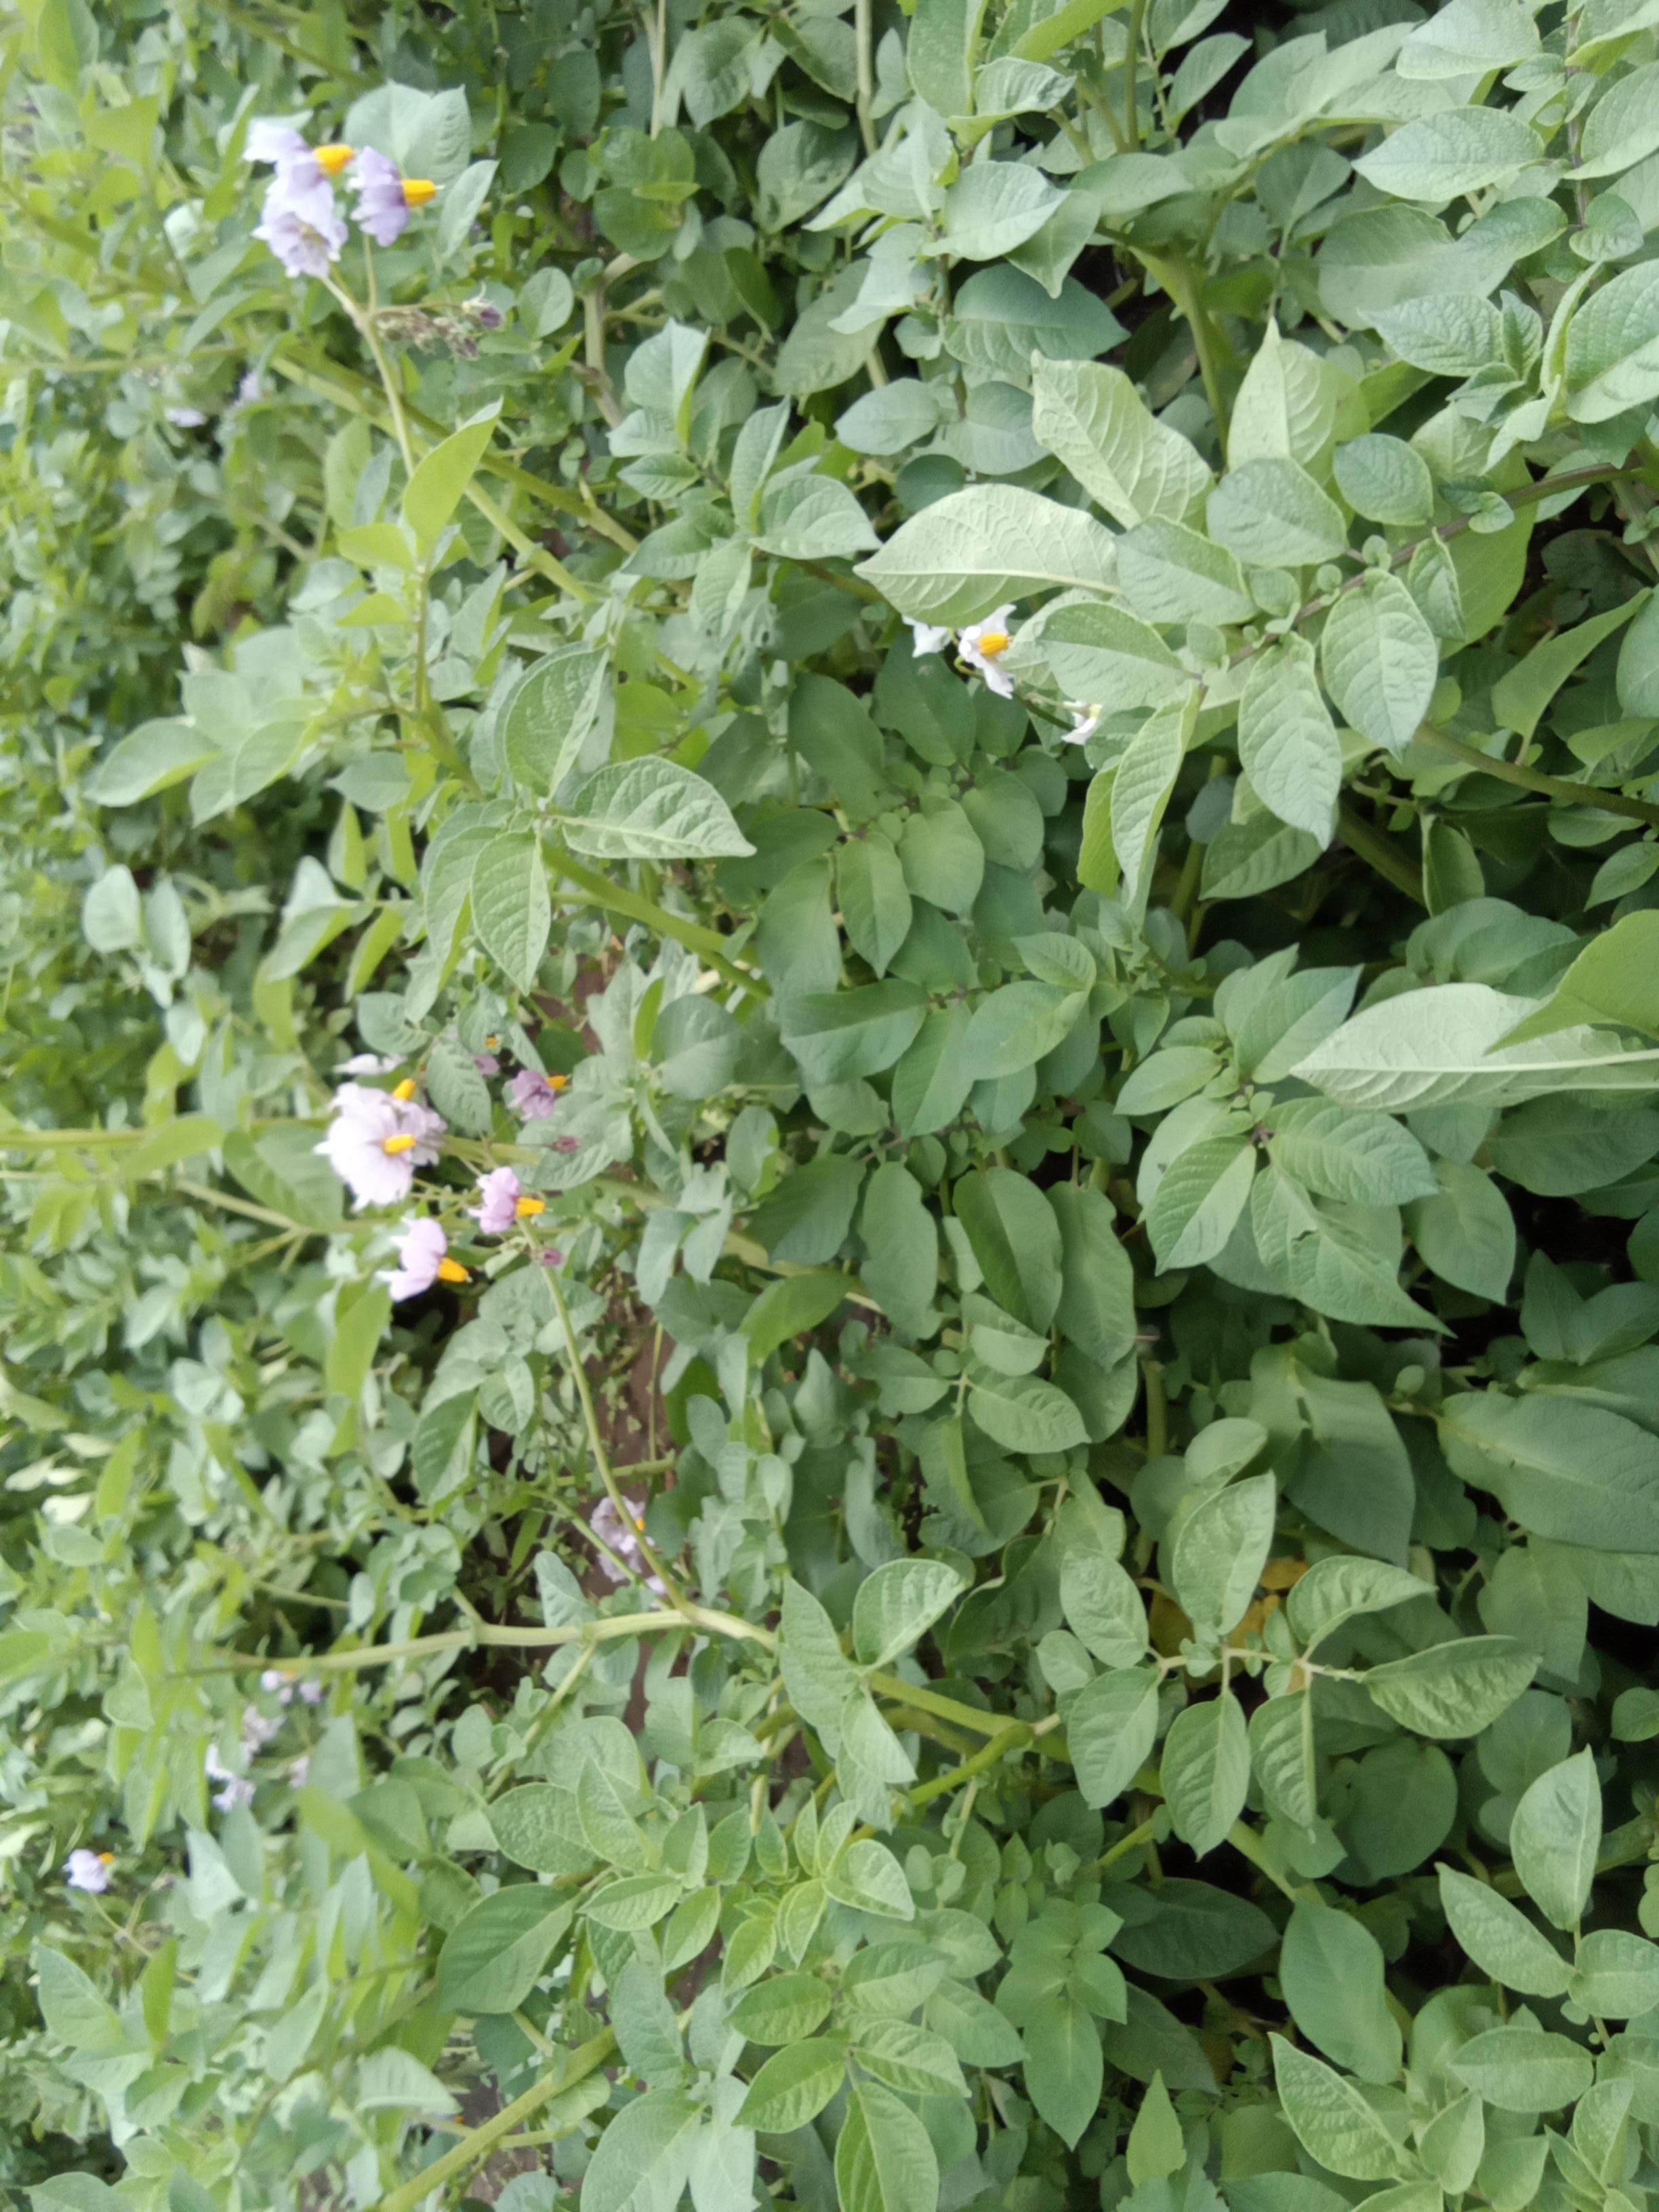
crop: potato
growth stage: flowering
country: Kenya
